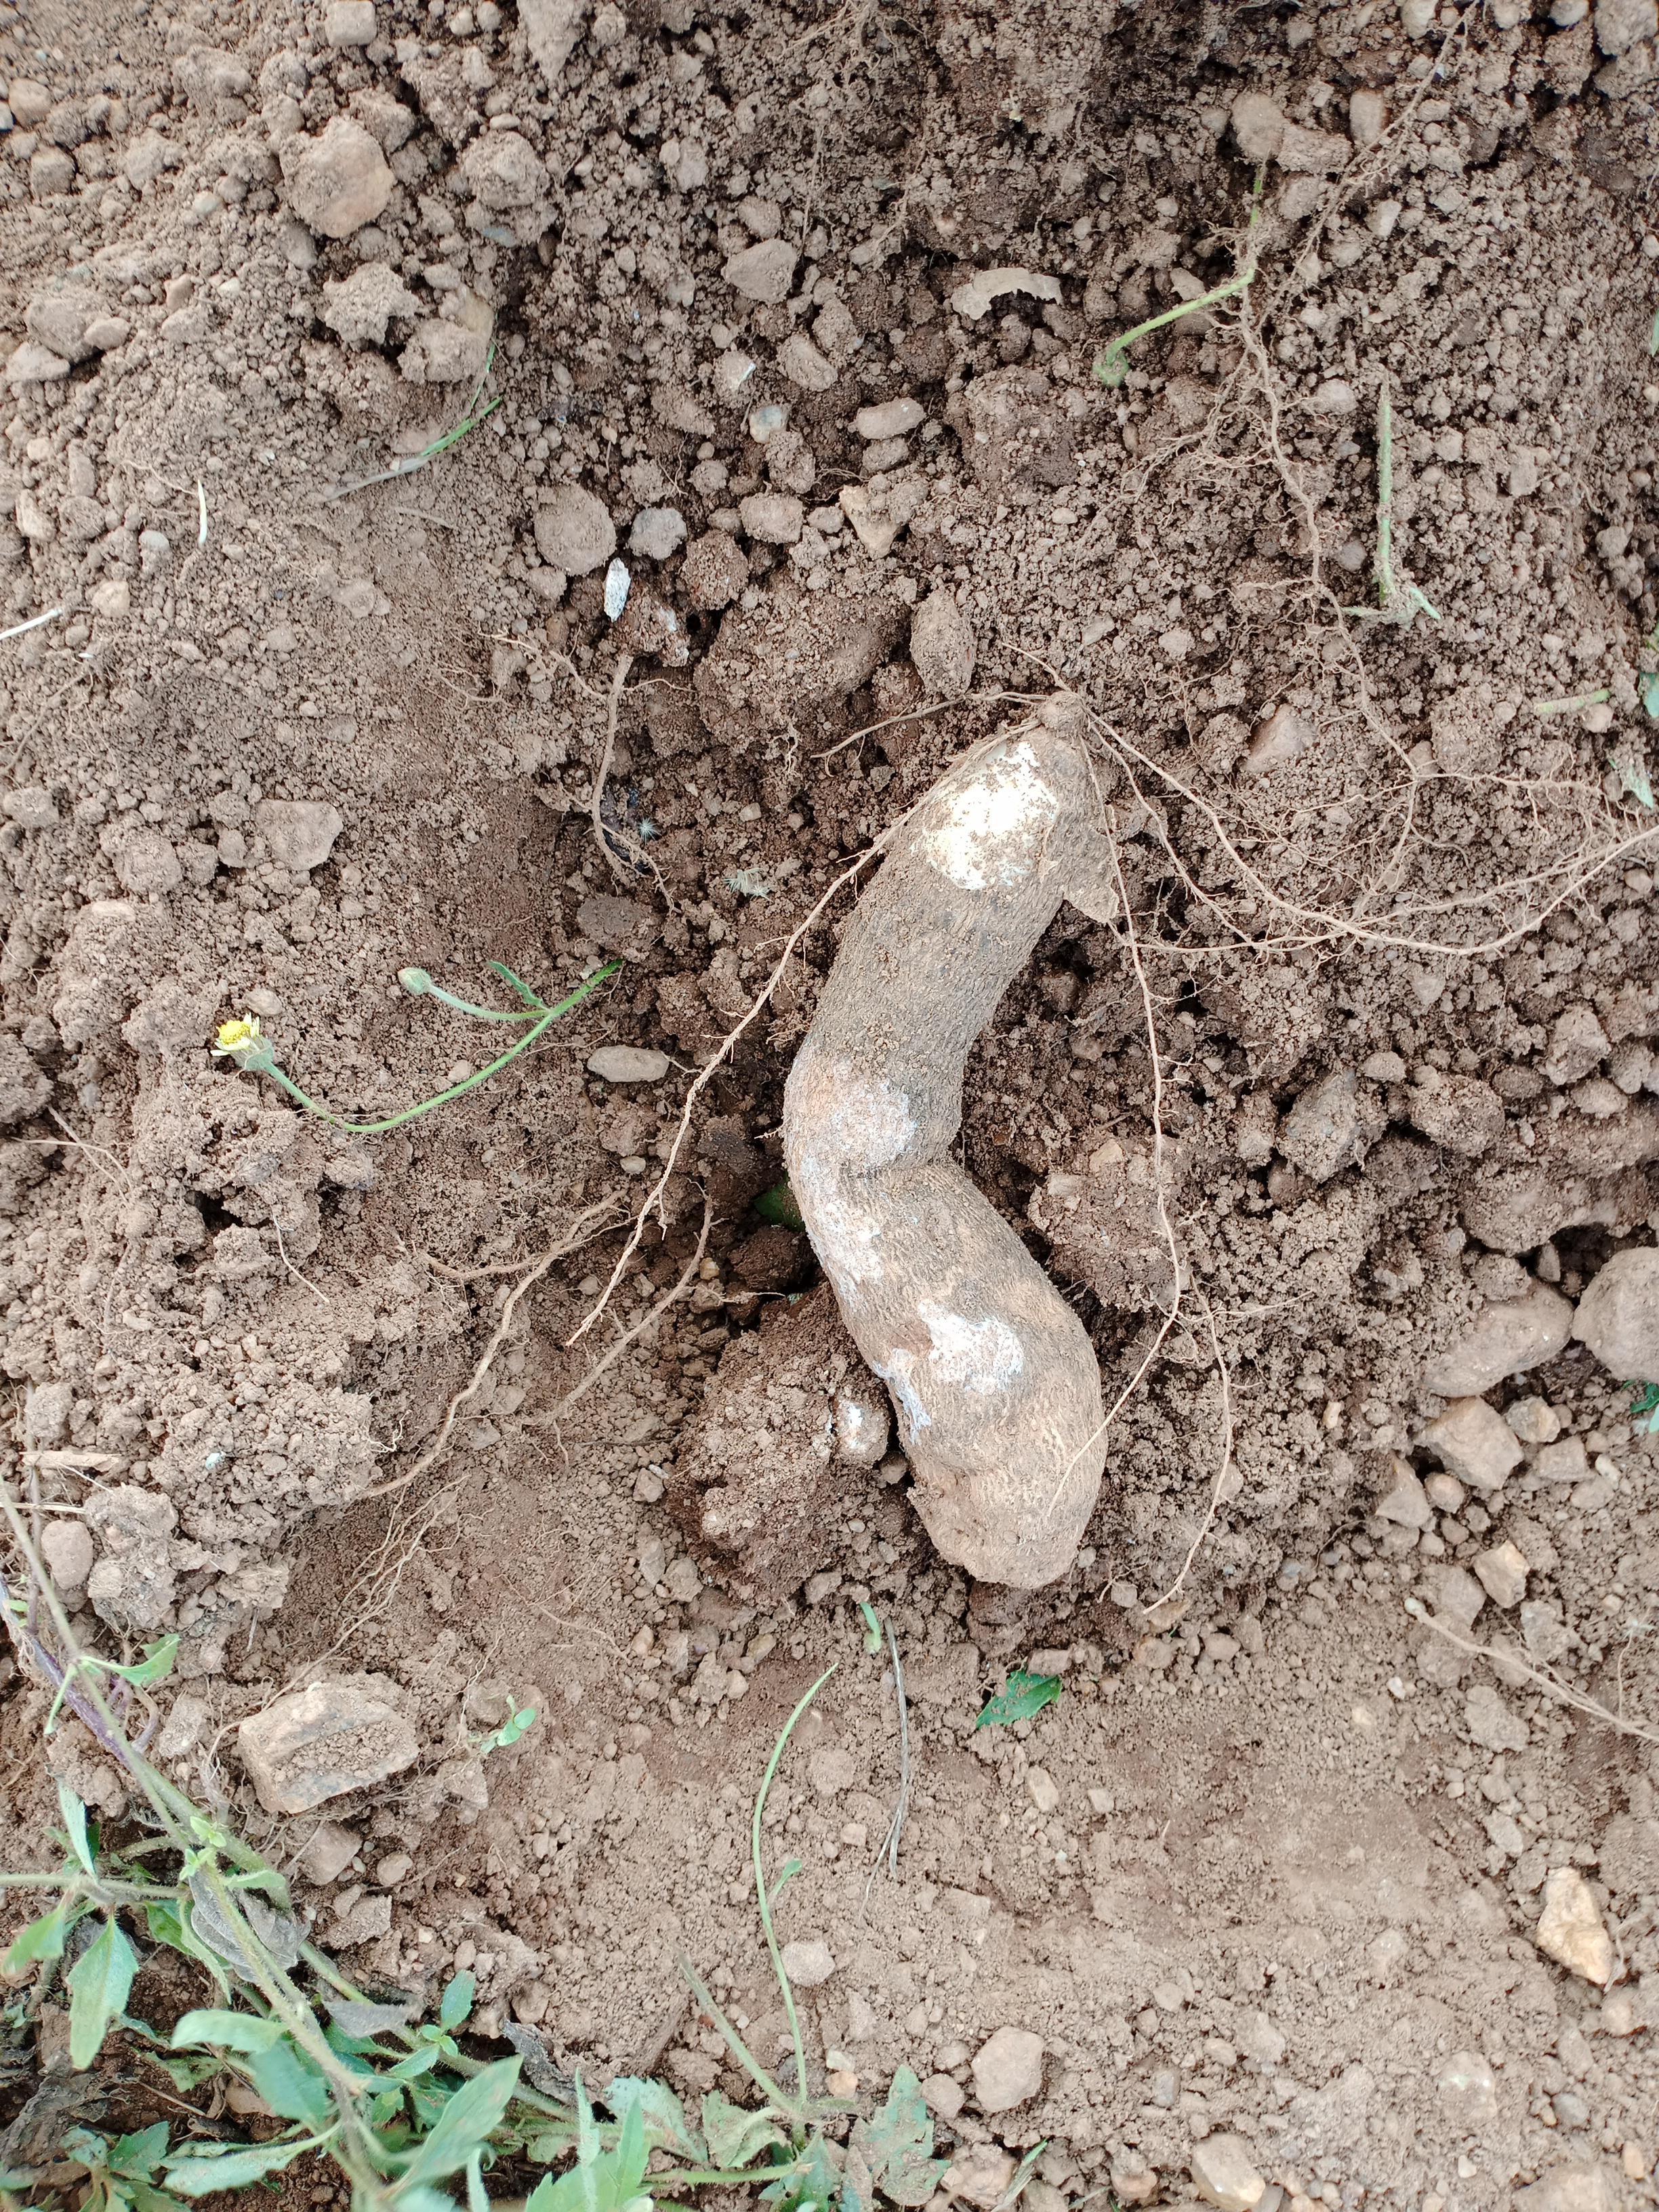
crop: yam
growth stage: harvest
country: Nigeria
